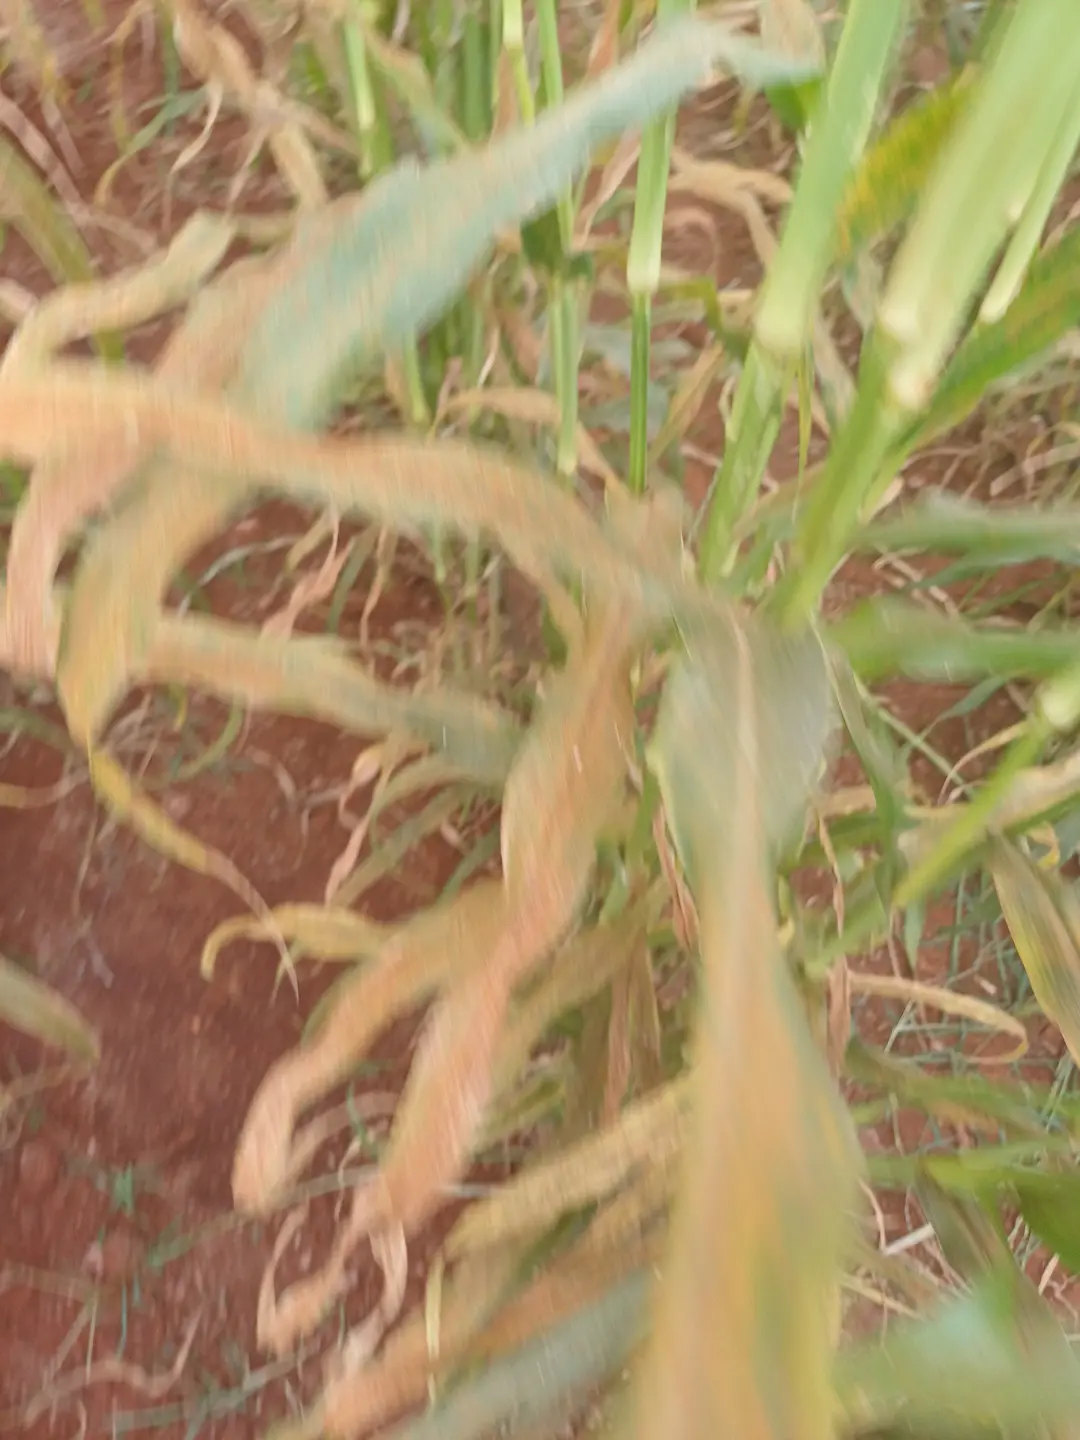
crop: pearl millet
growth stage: pegging
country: Kenya
